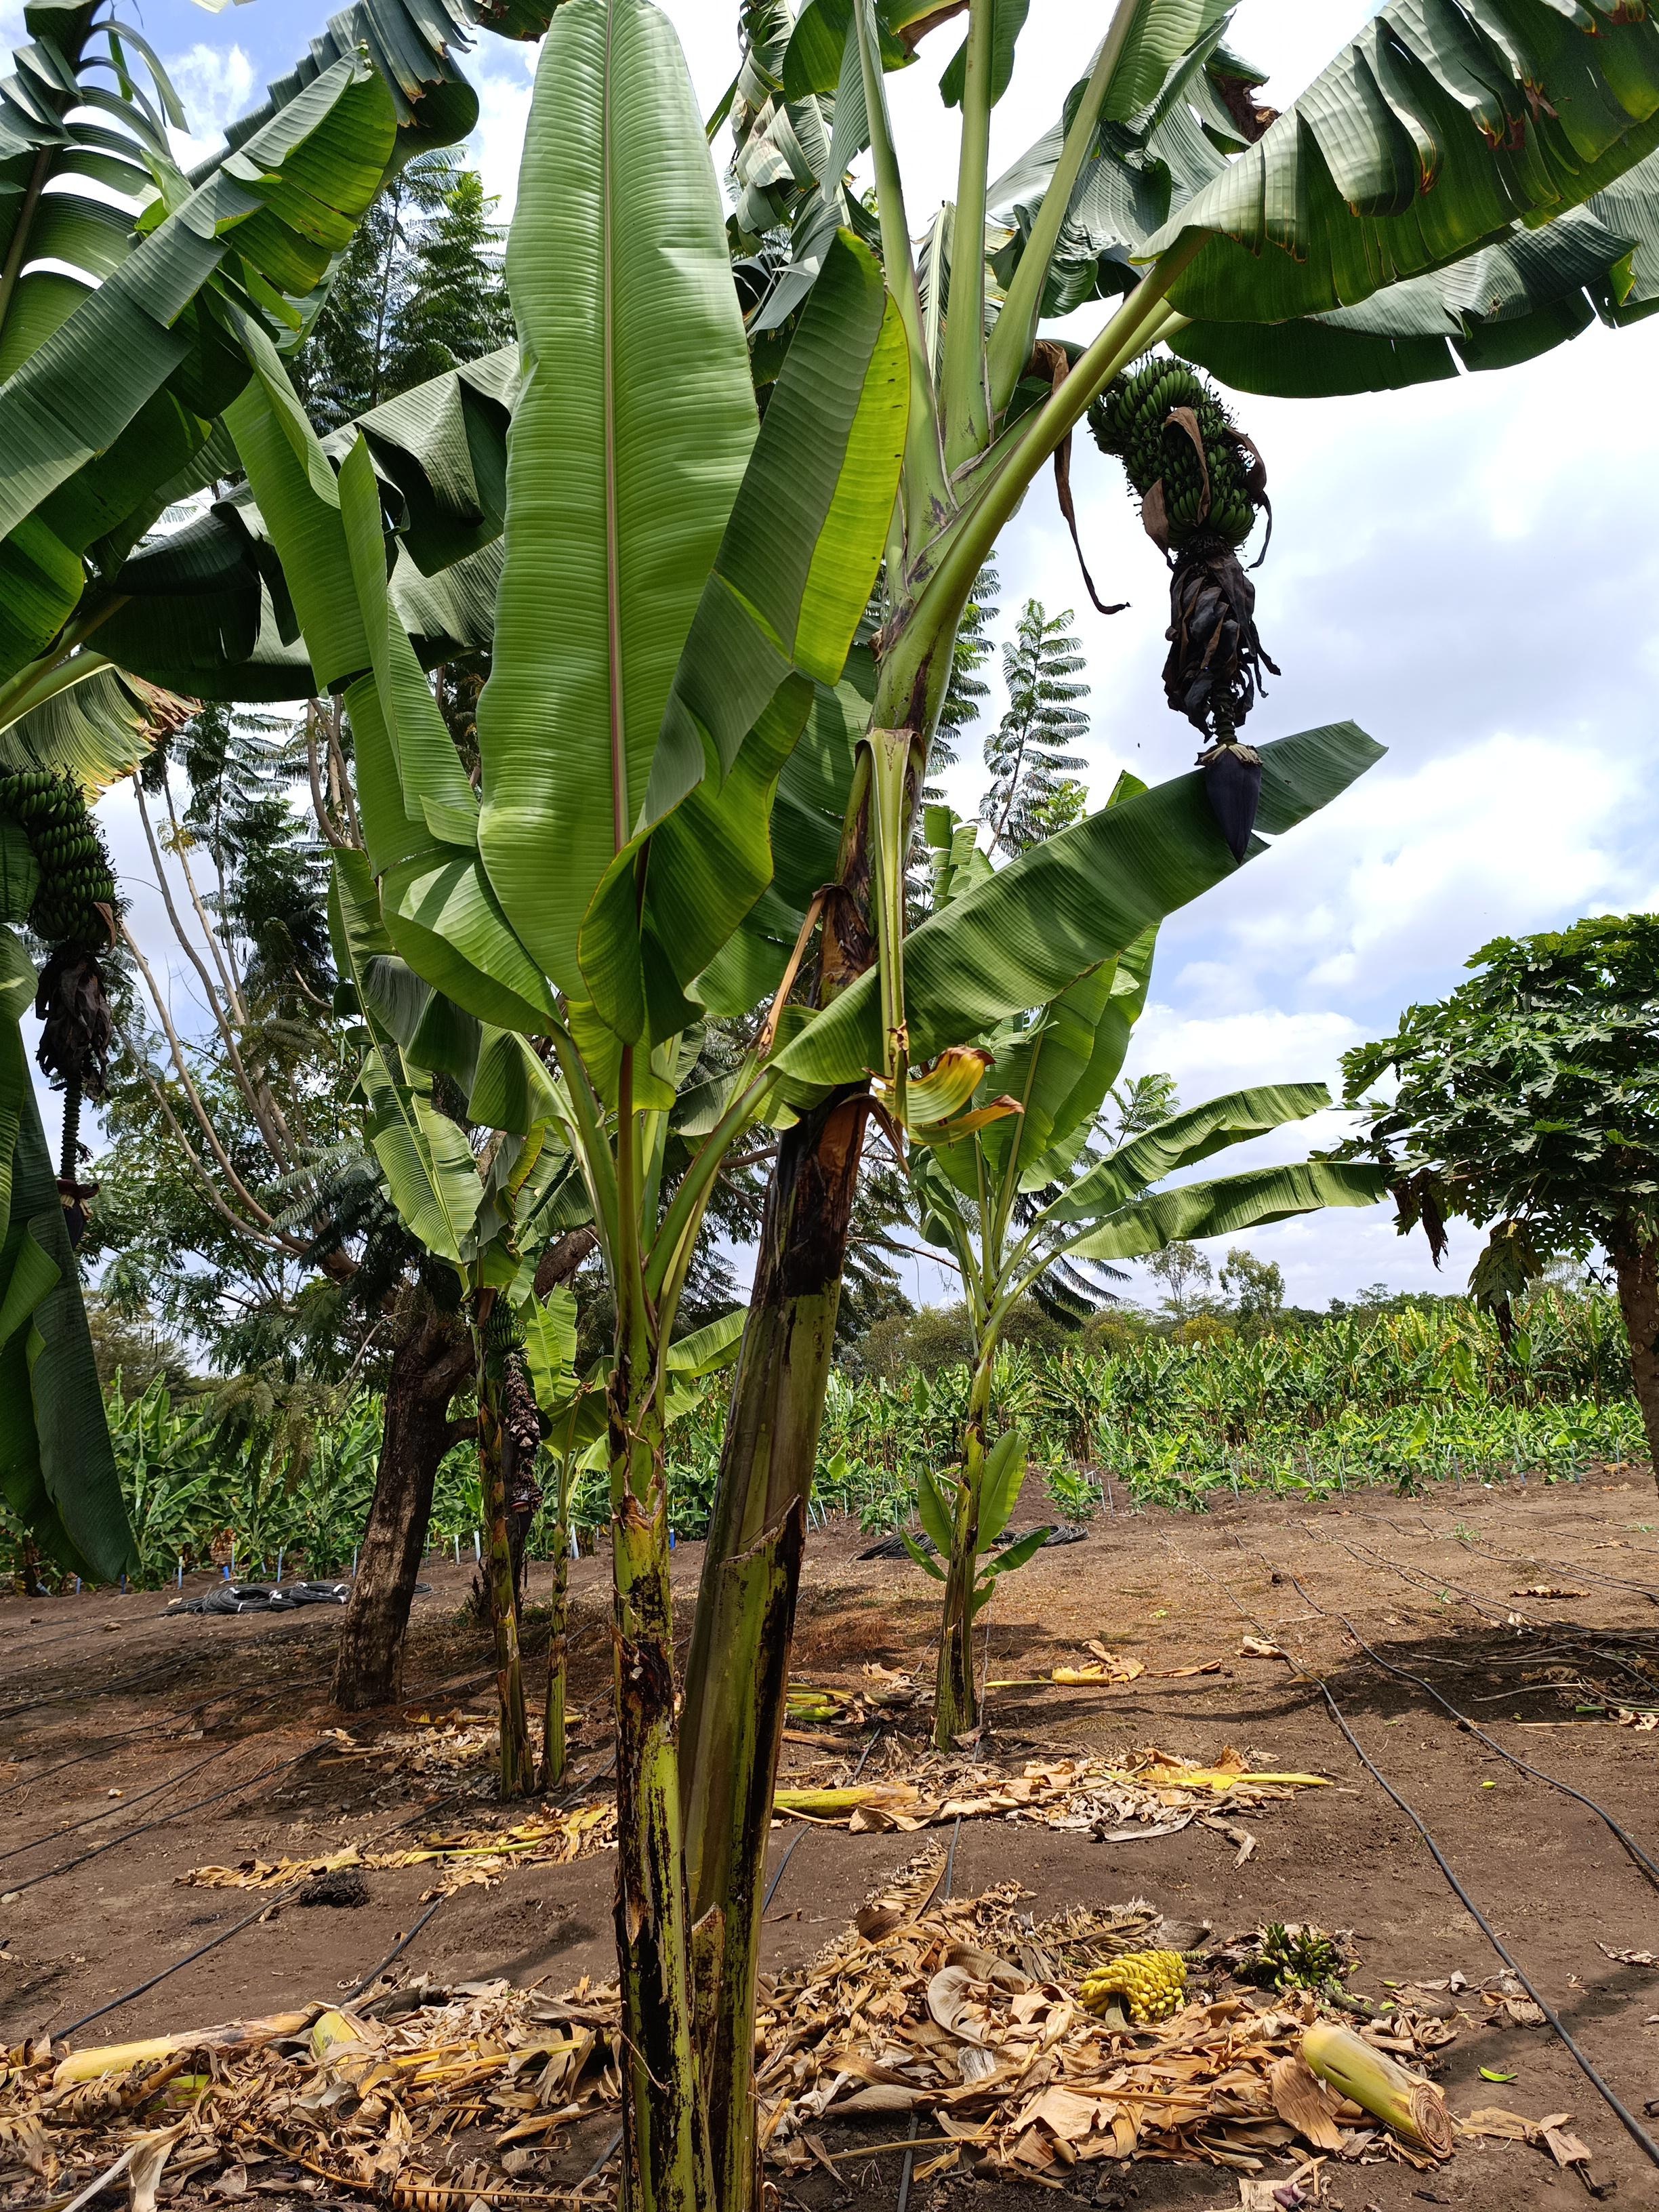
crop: banana
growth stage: development fruit
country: Tanzania
